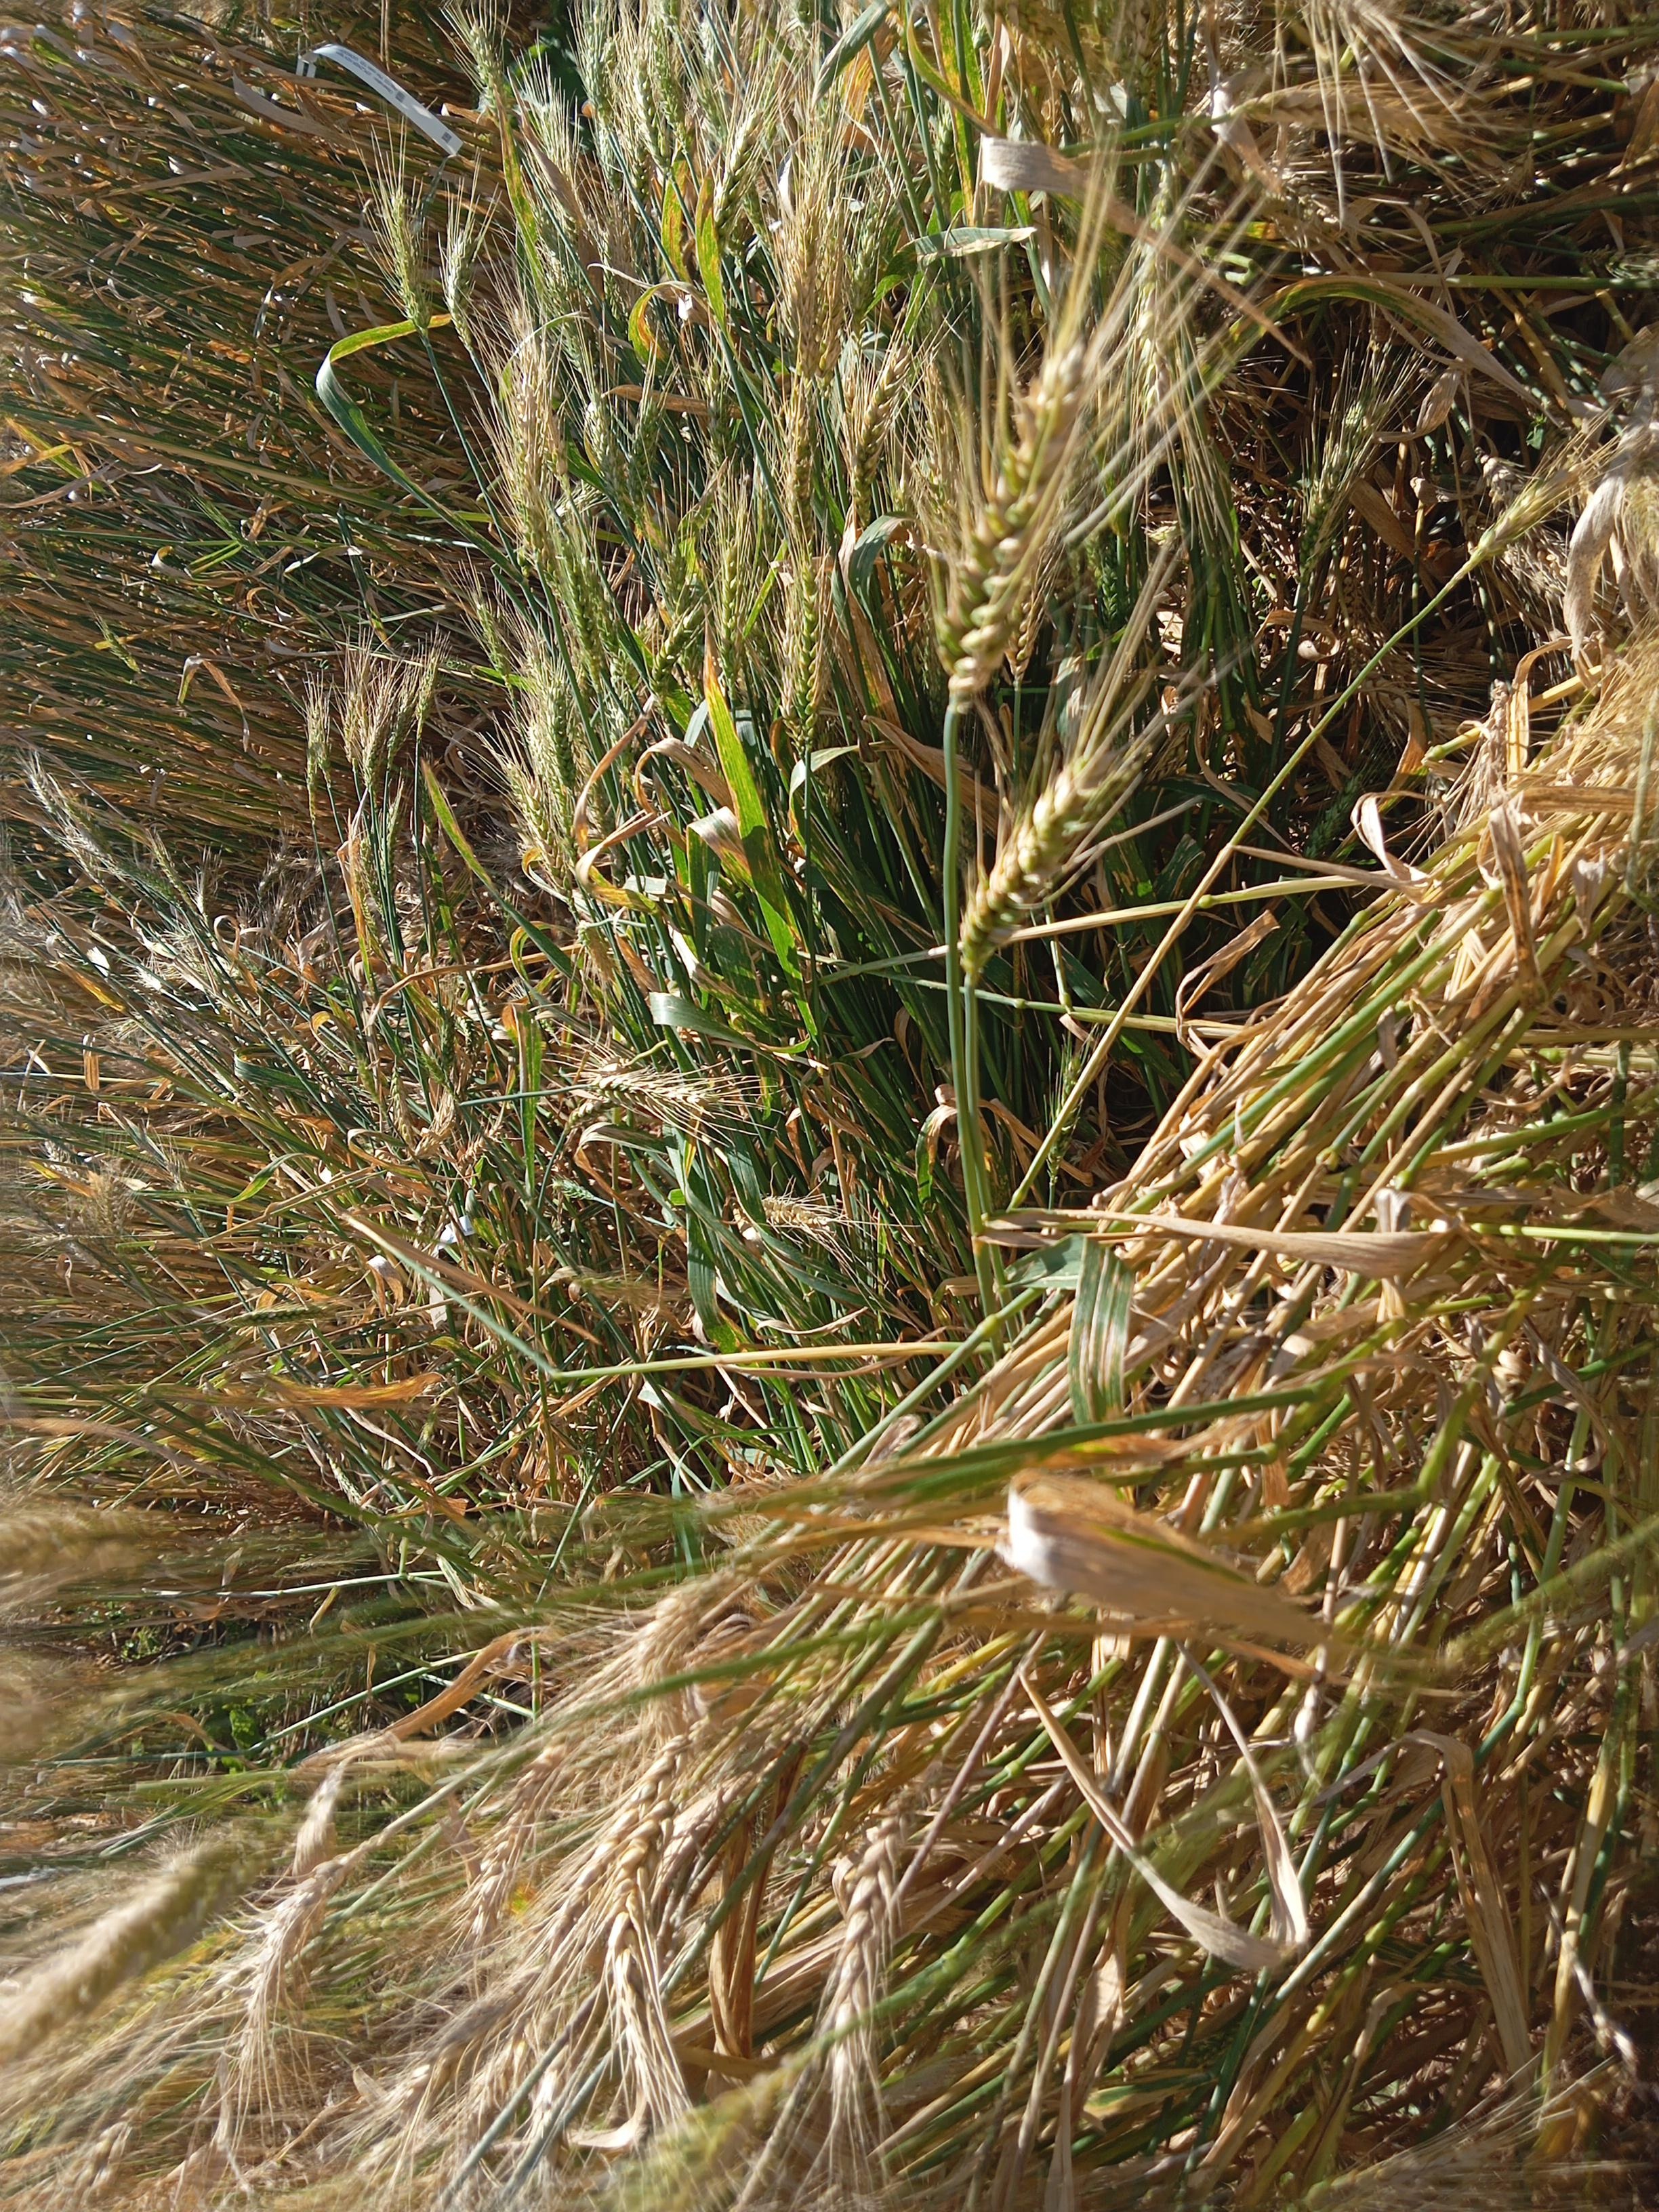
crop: wheat
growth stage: maturity
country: Kenya
